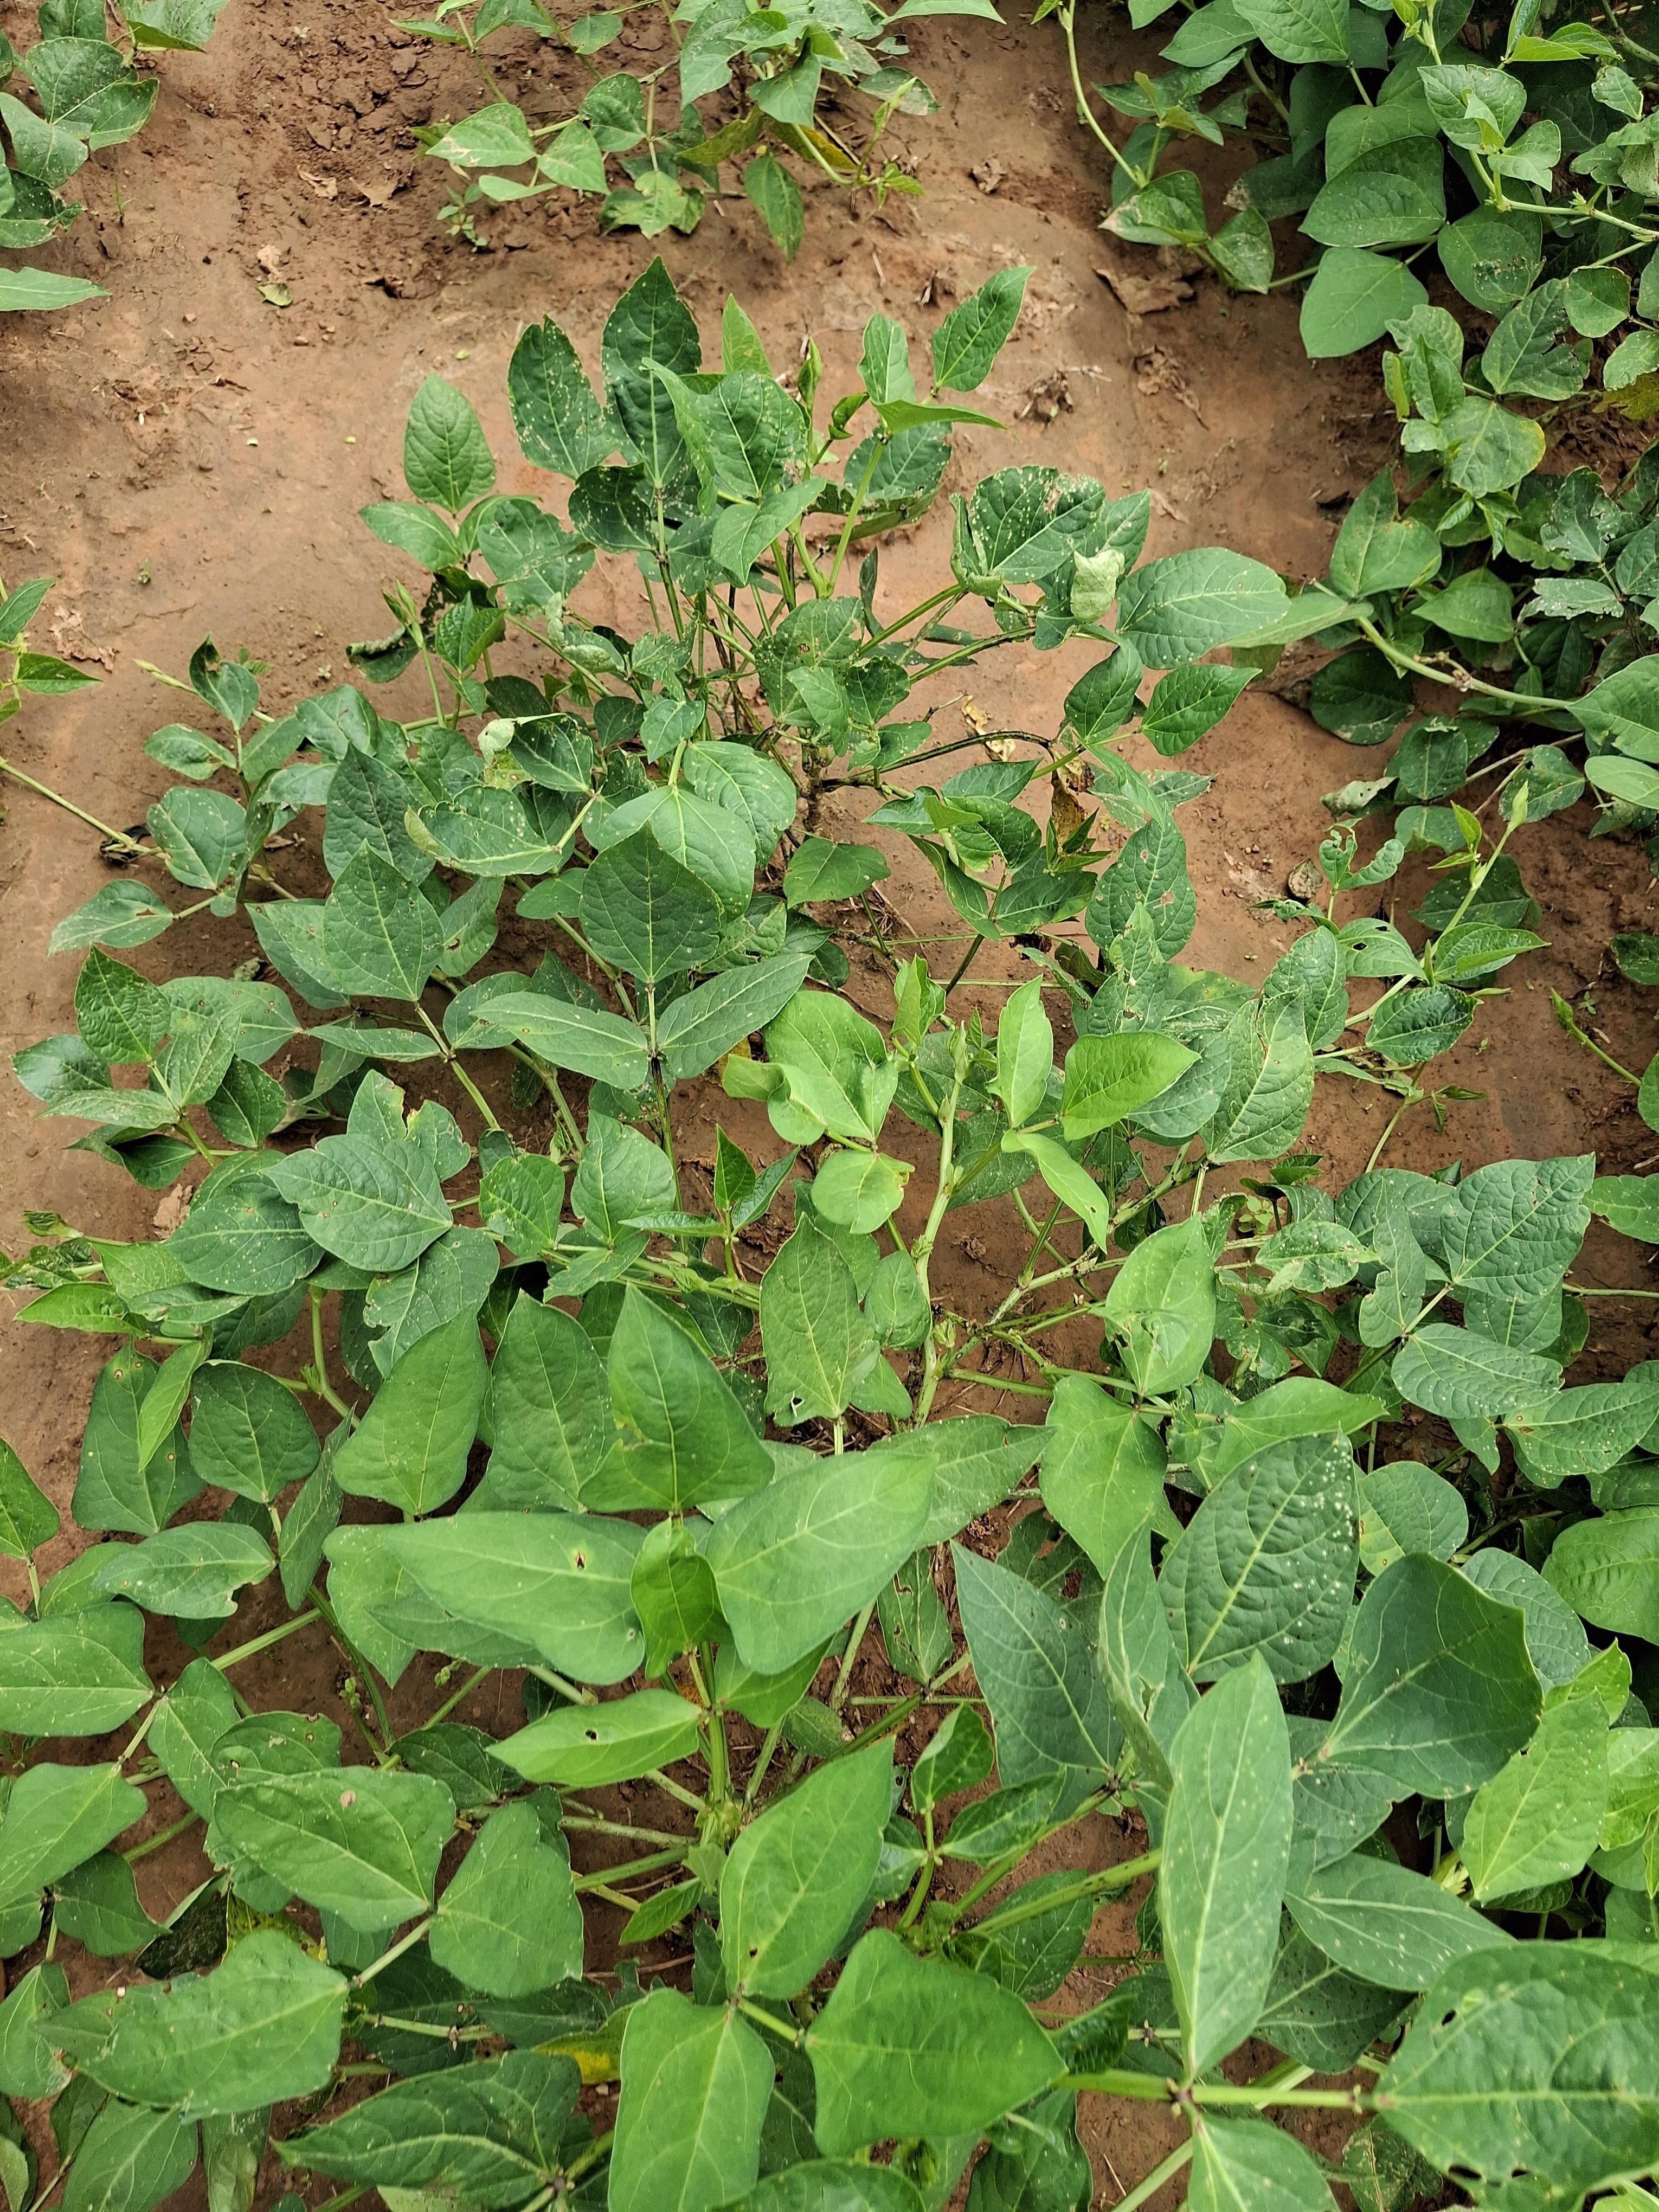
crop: cowpea
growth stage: flowering
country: Nigeria
